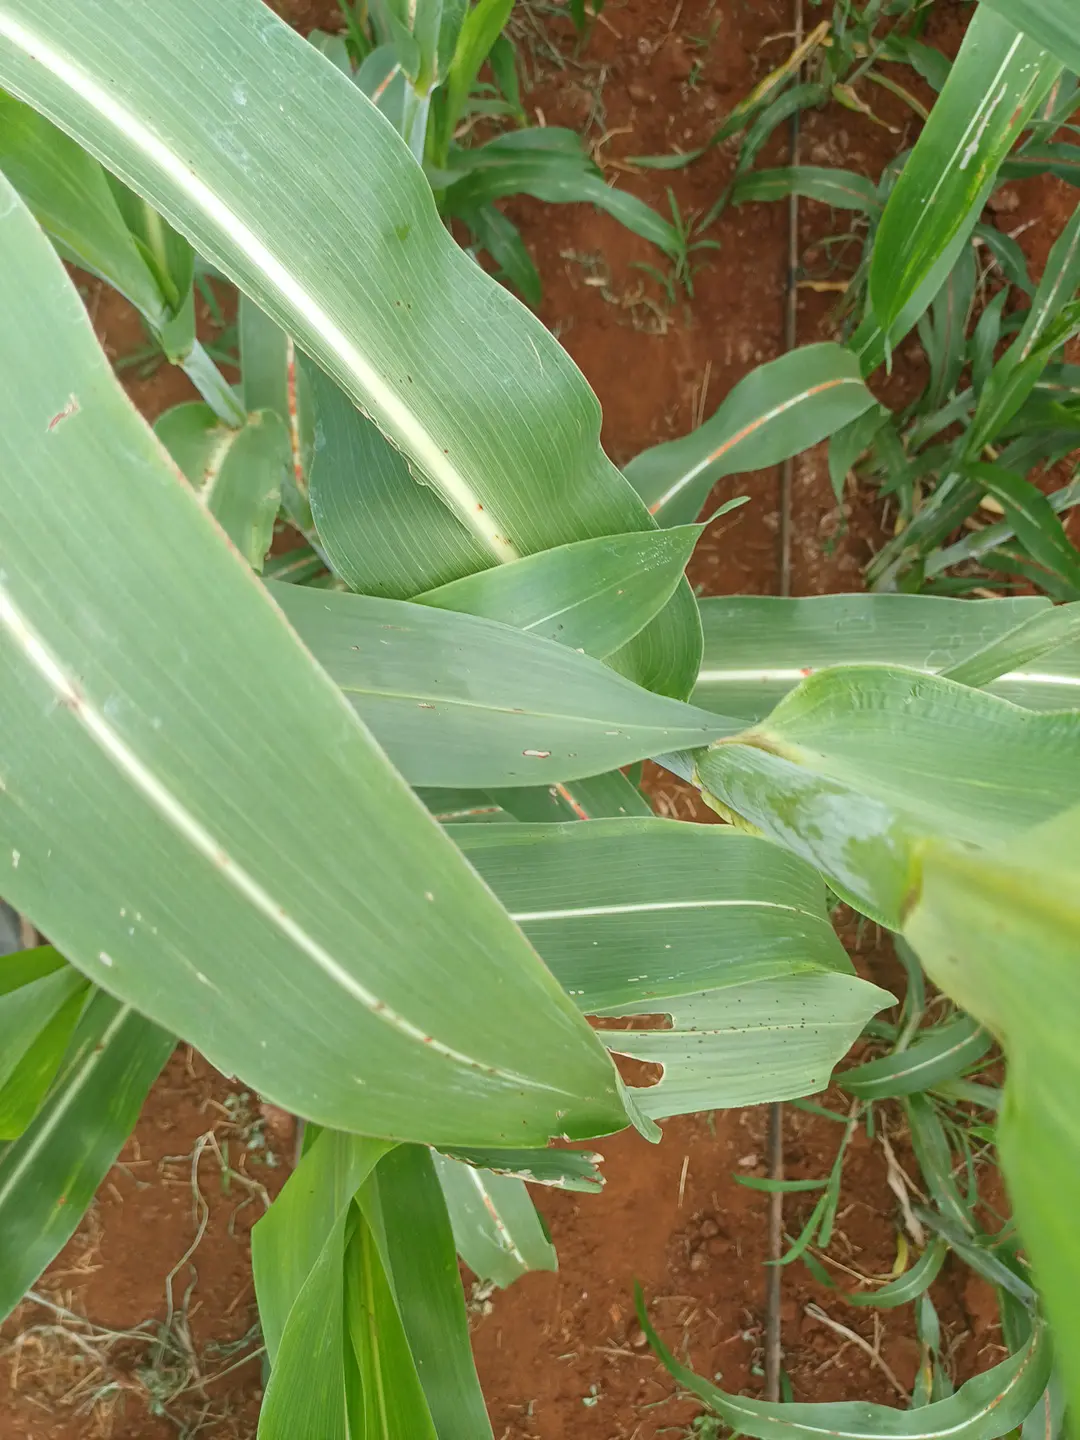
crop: sorghum
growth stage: heading tuber
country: Kenya
